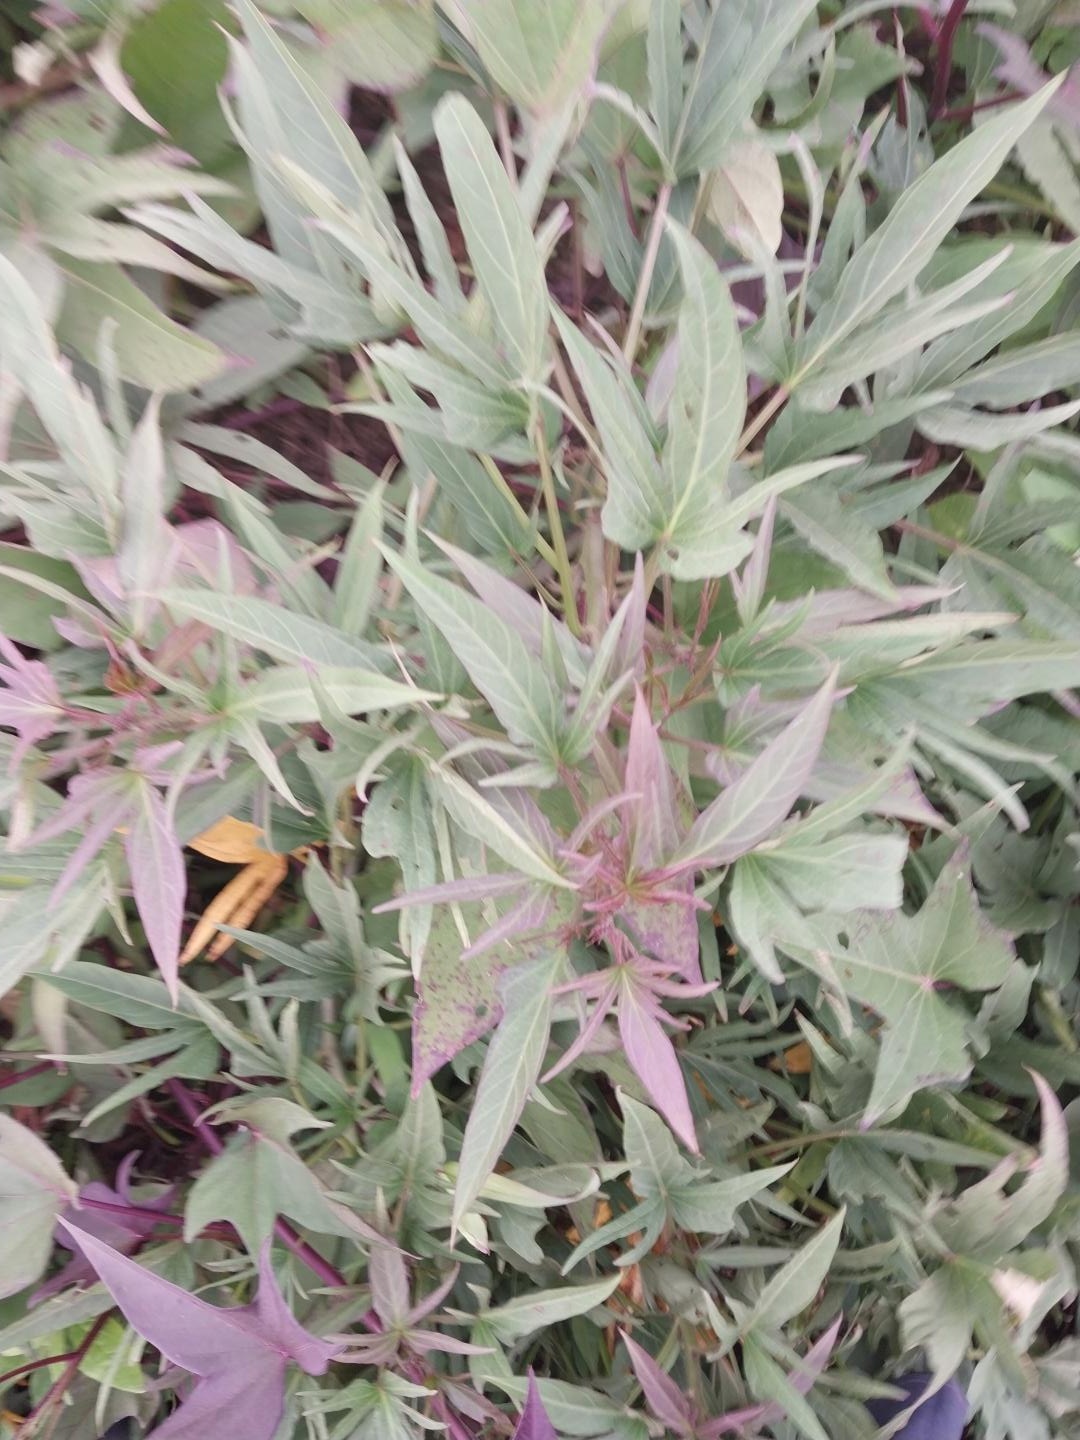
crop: sweet potato
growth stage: flowering
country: Tanzania
